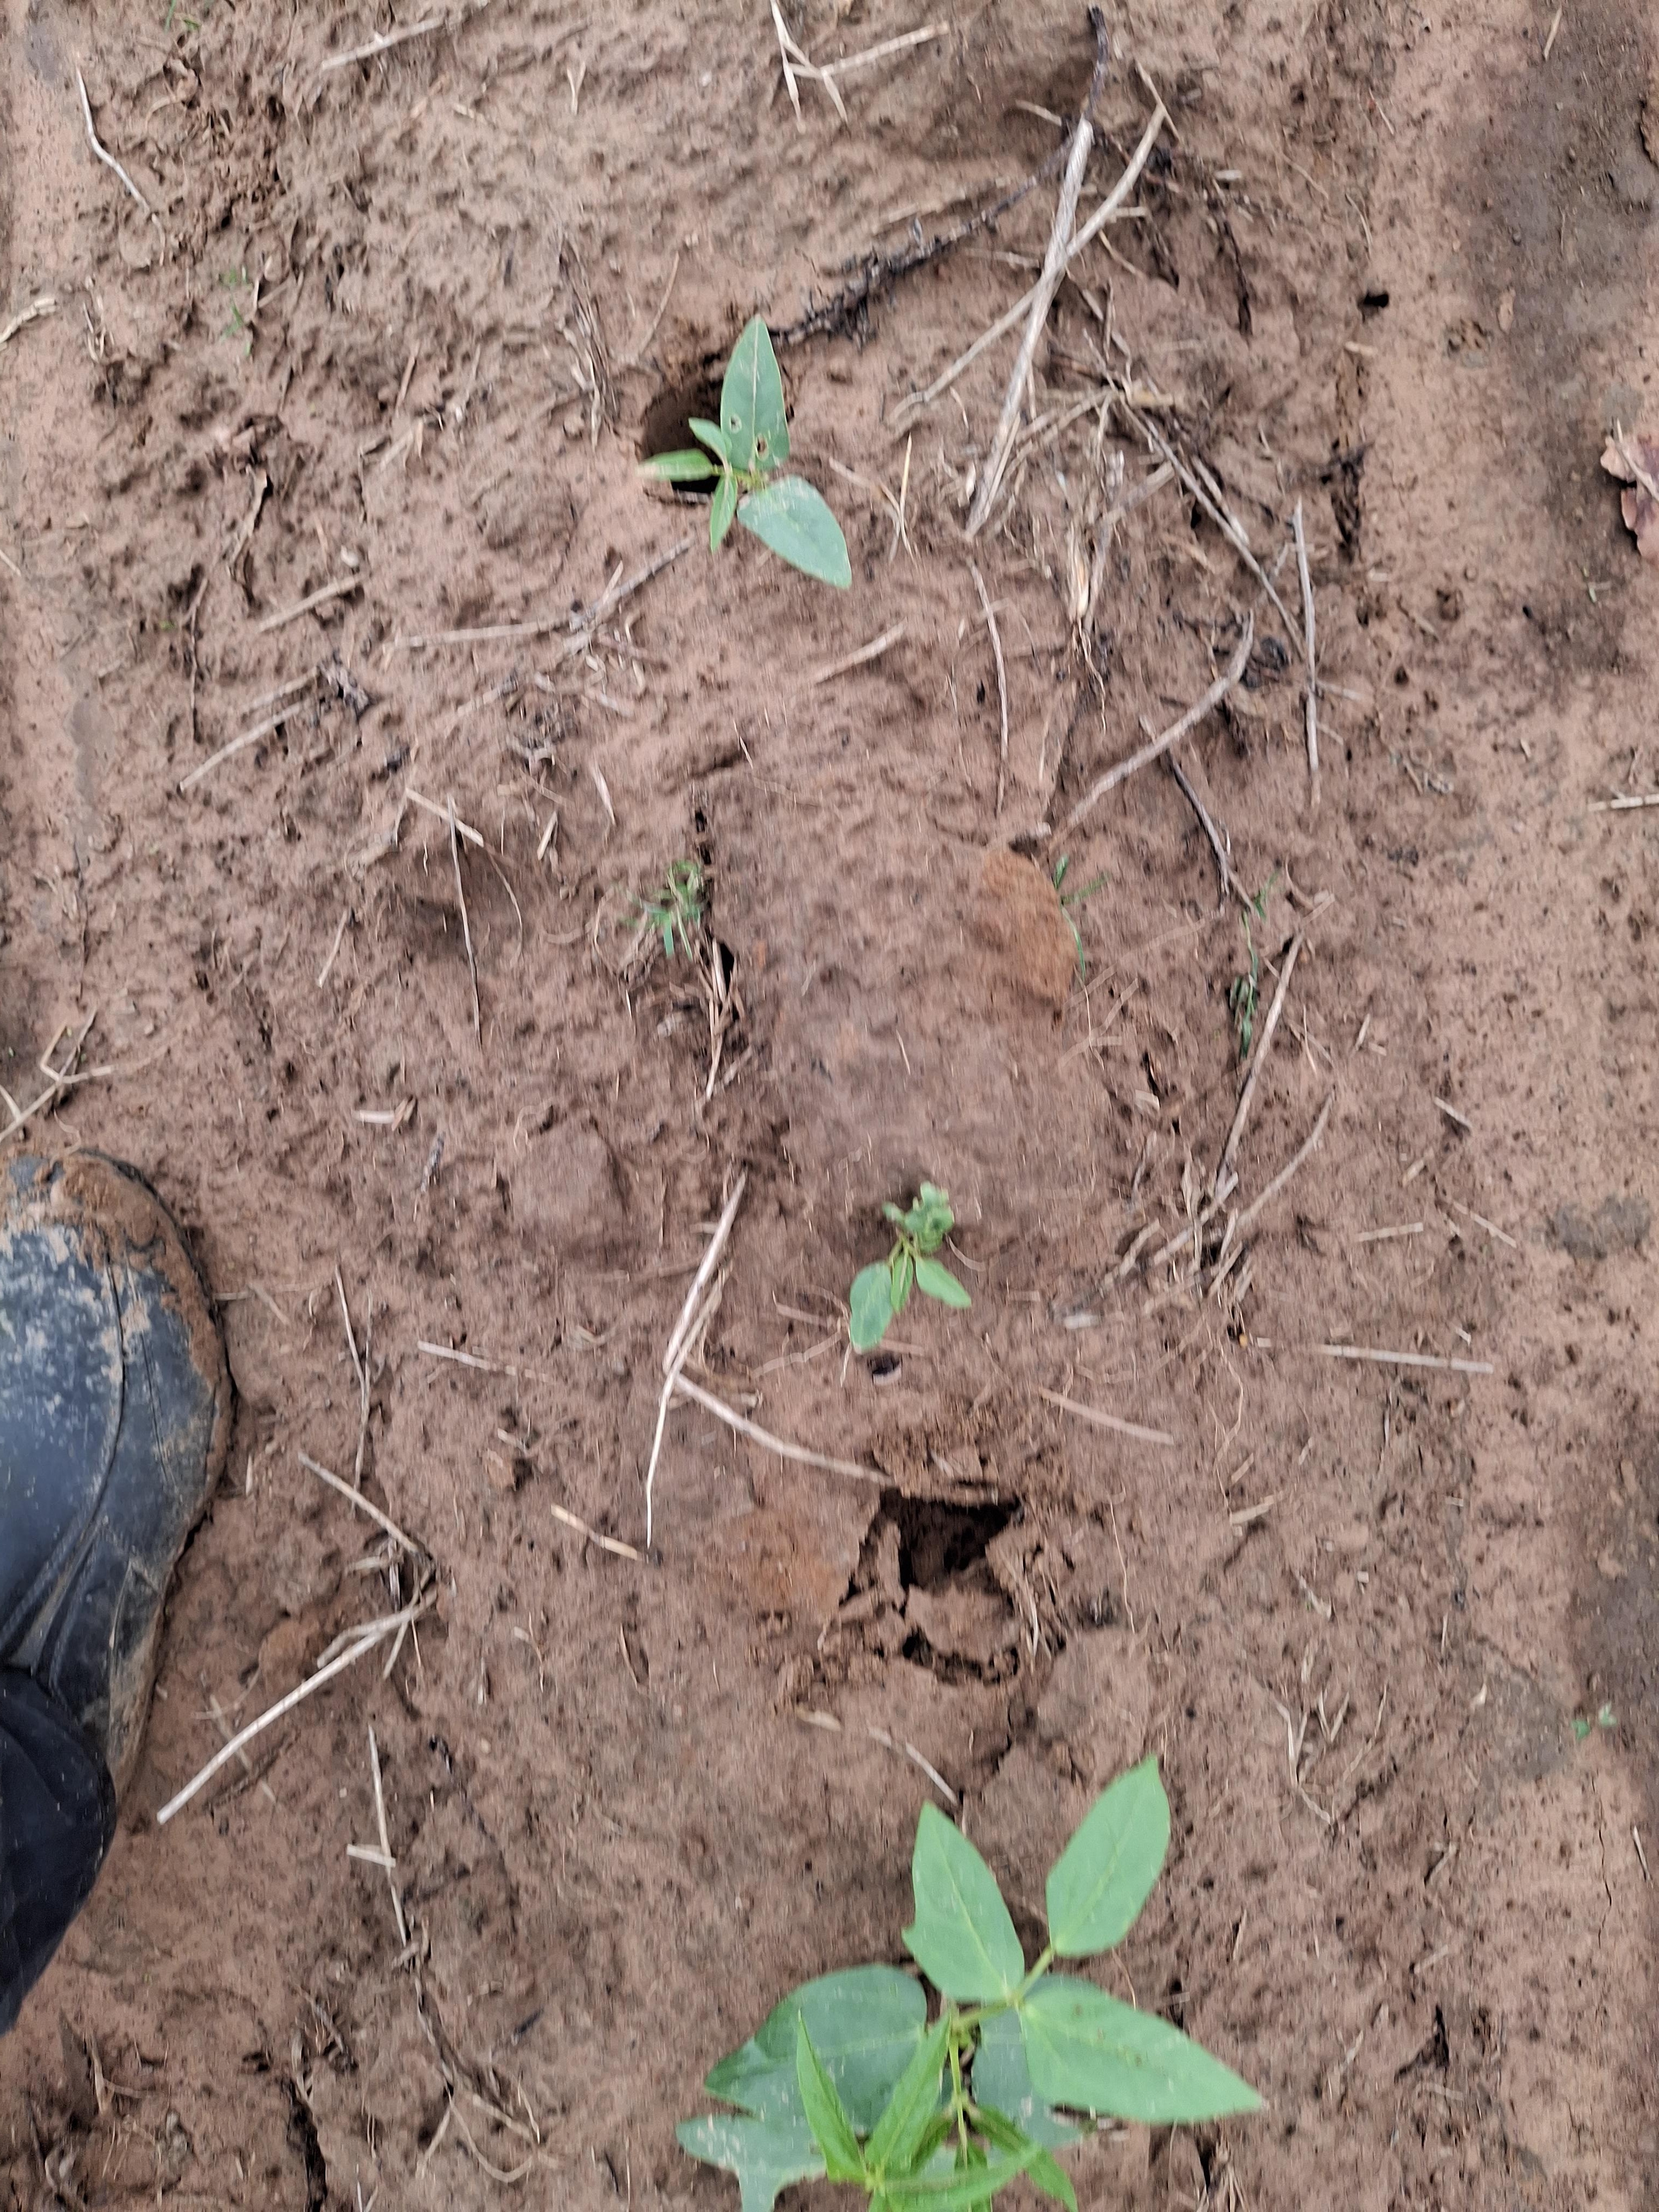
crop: cowpea
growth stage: emergence
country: Nigeria
